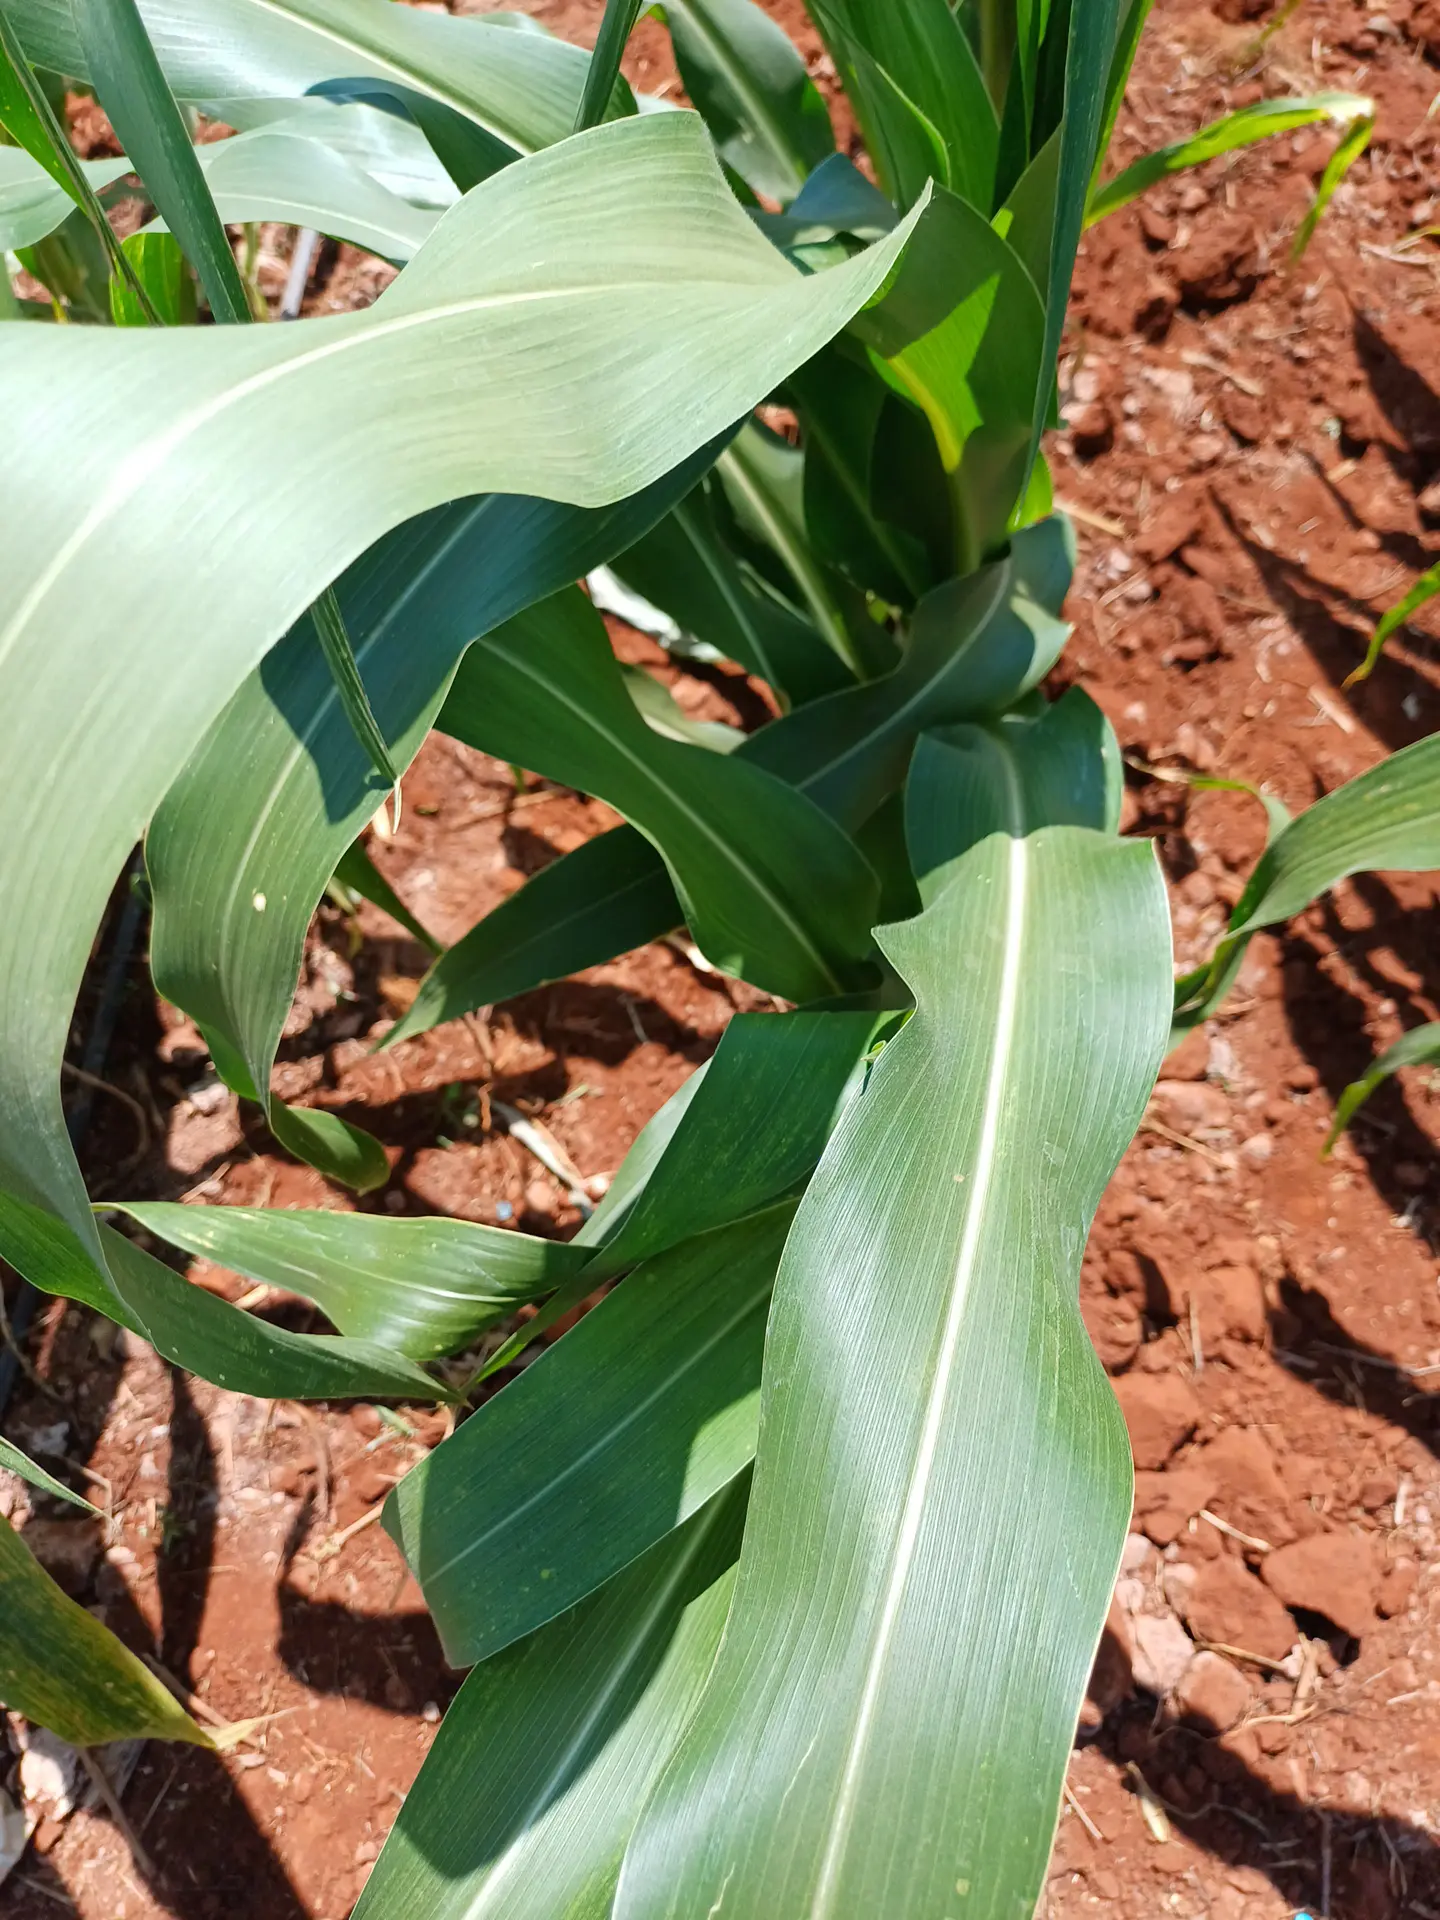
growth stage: vegetative
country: Kenya
